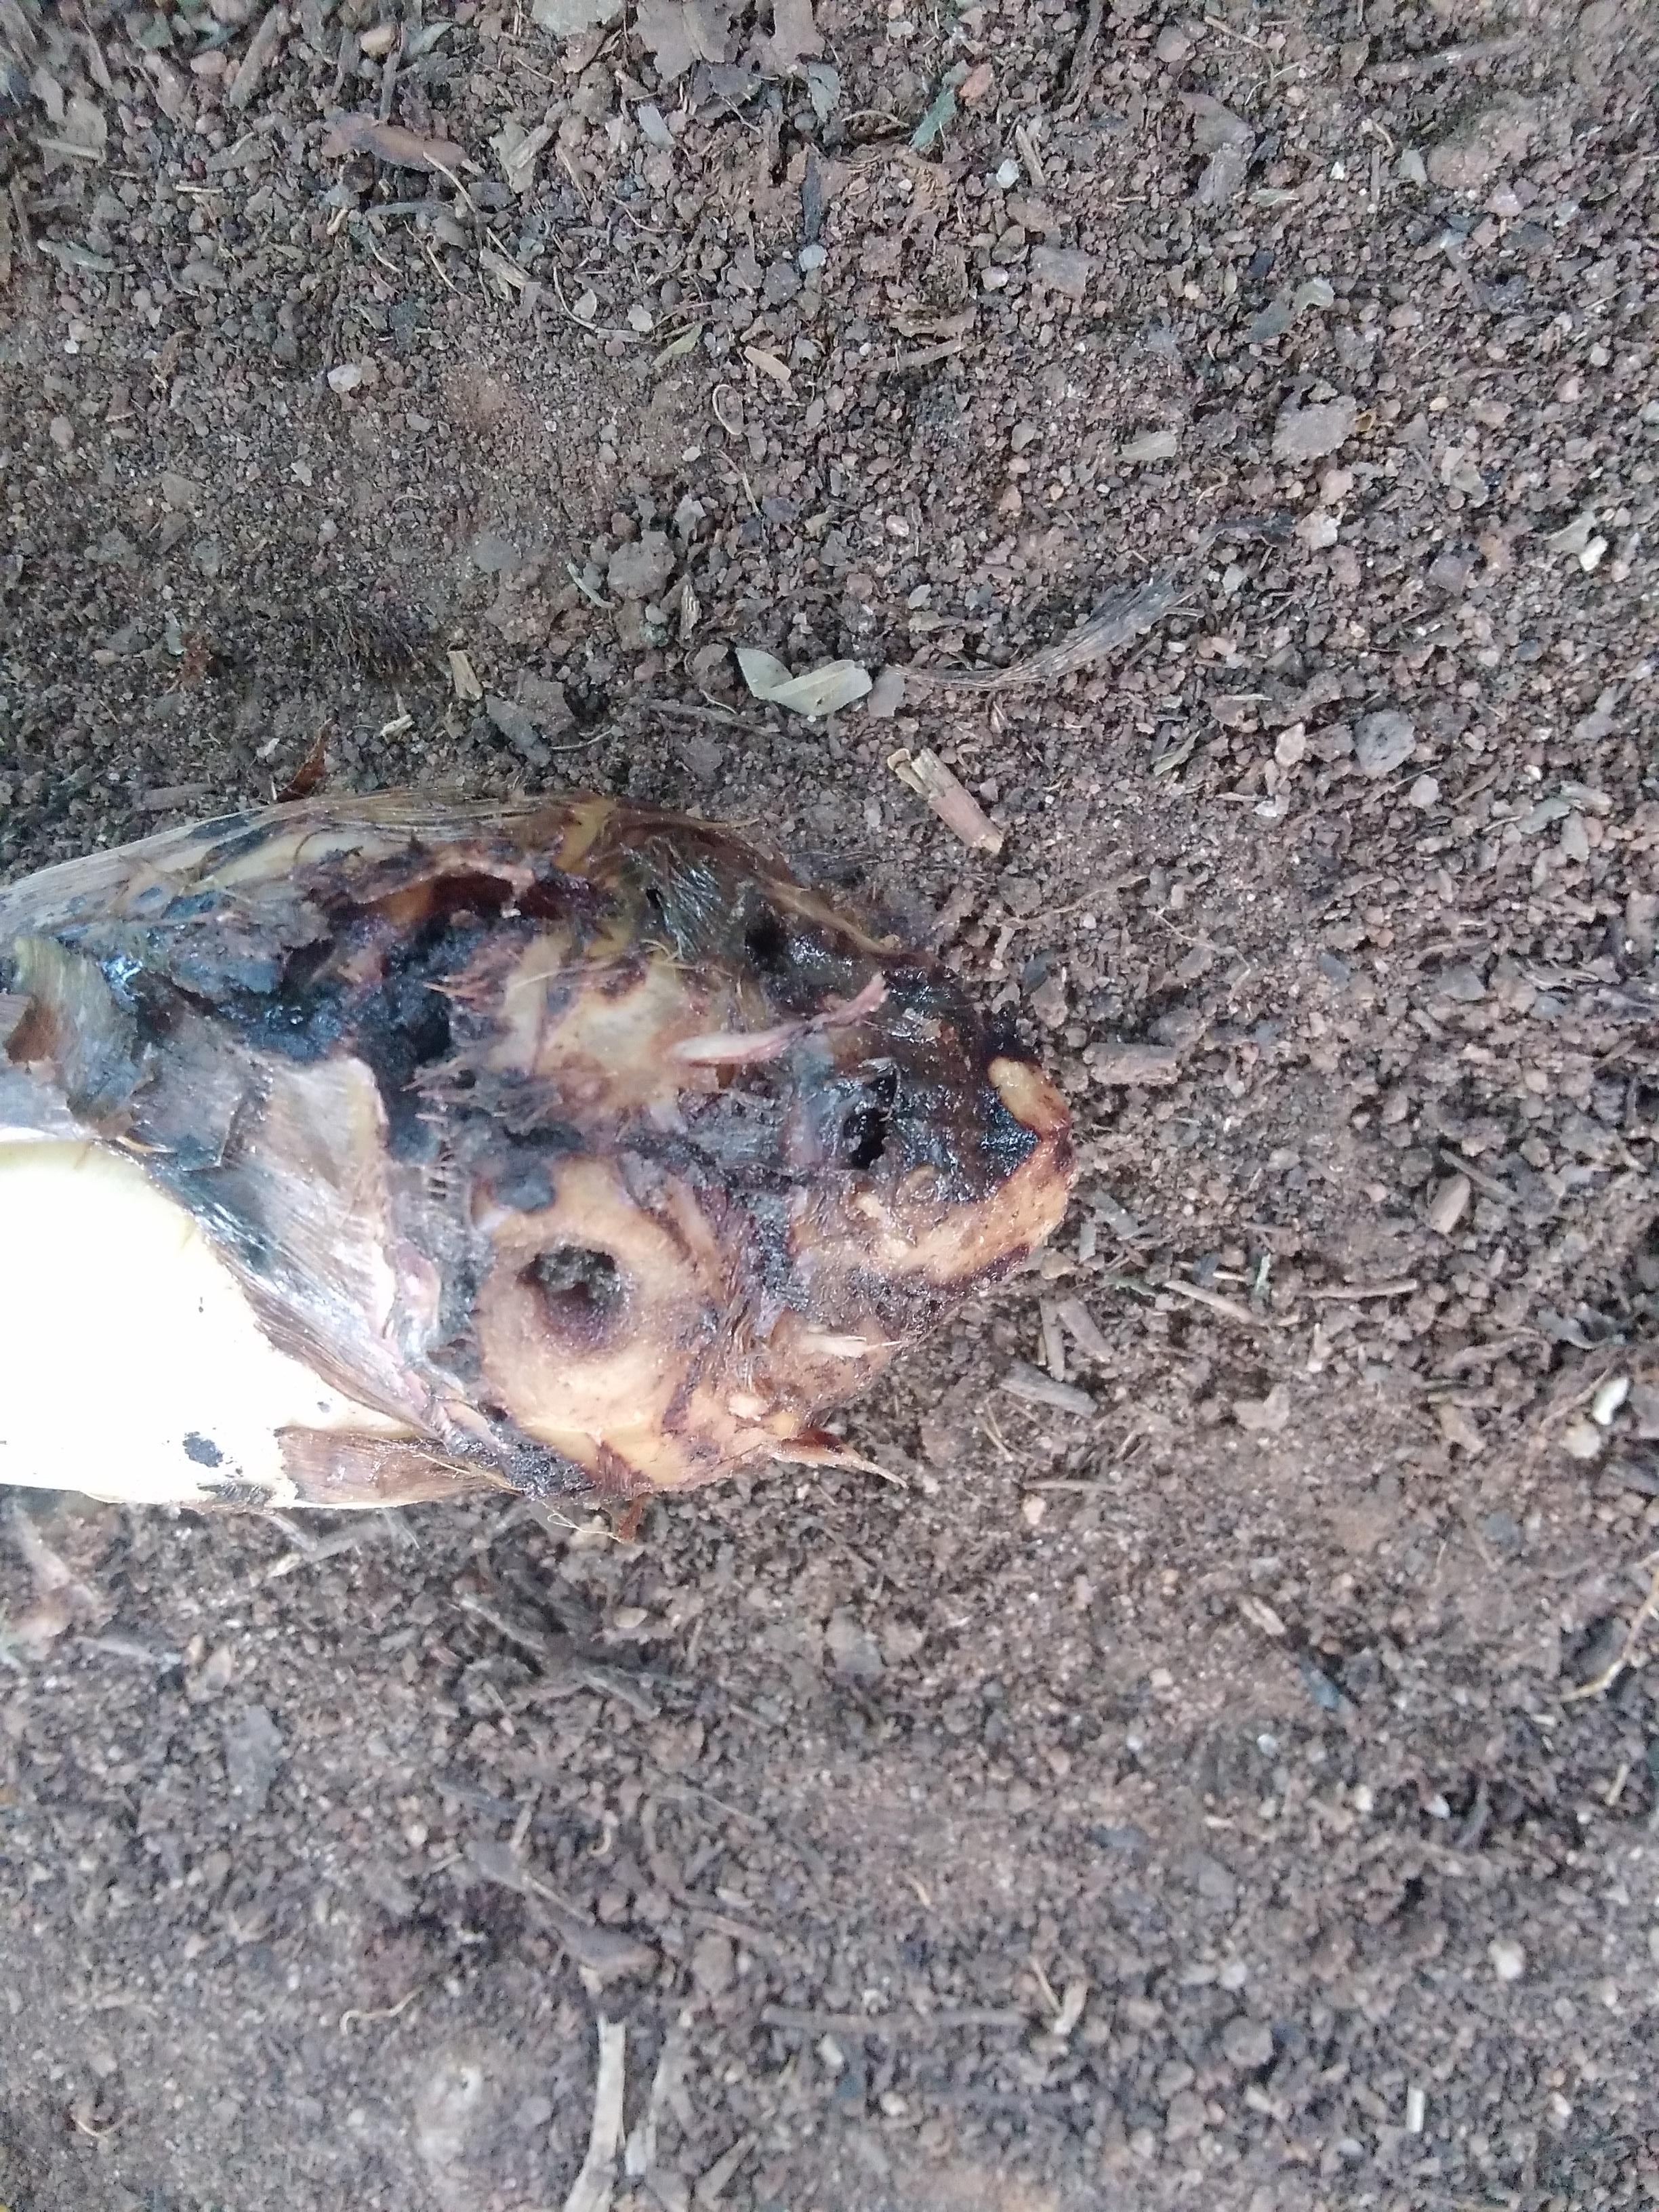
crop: banana
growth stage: vegetative
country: Tanzania
